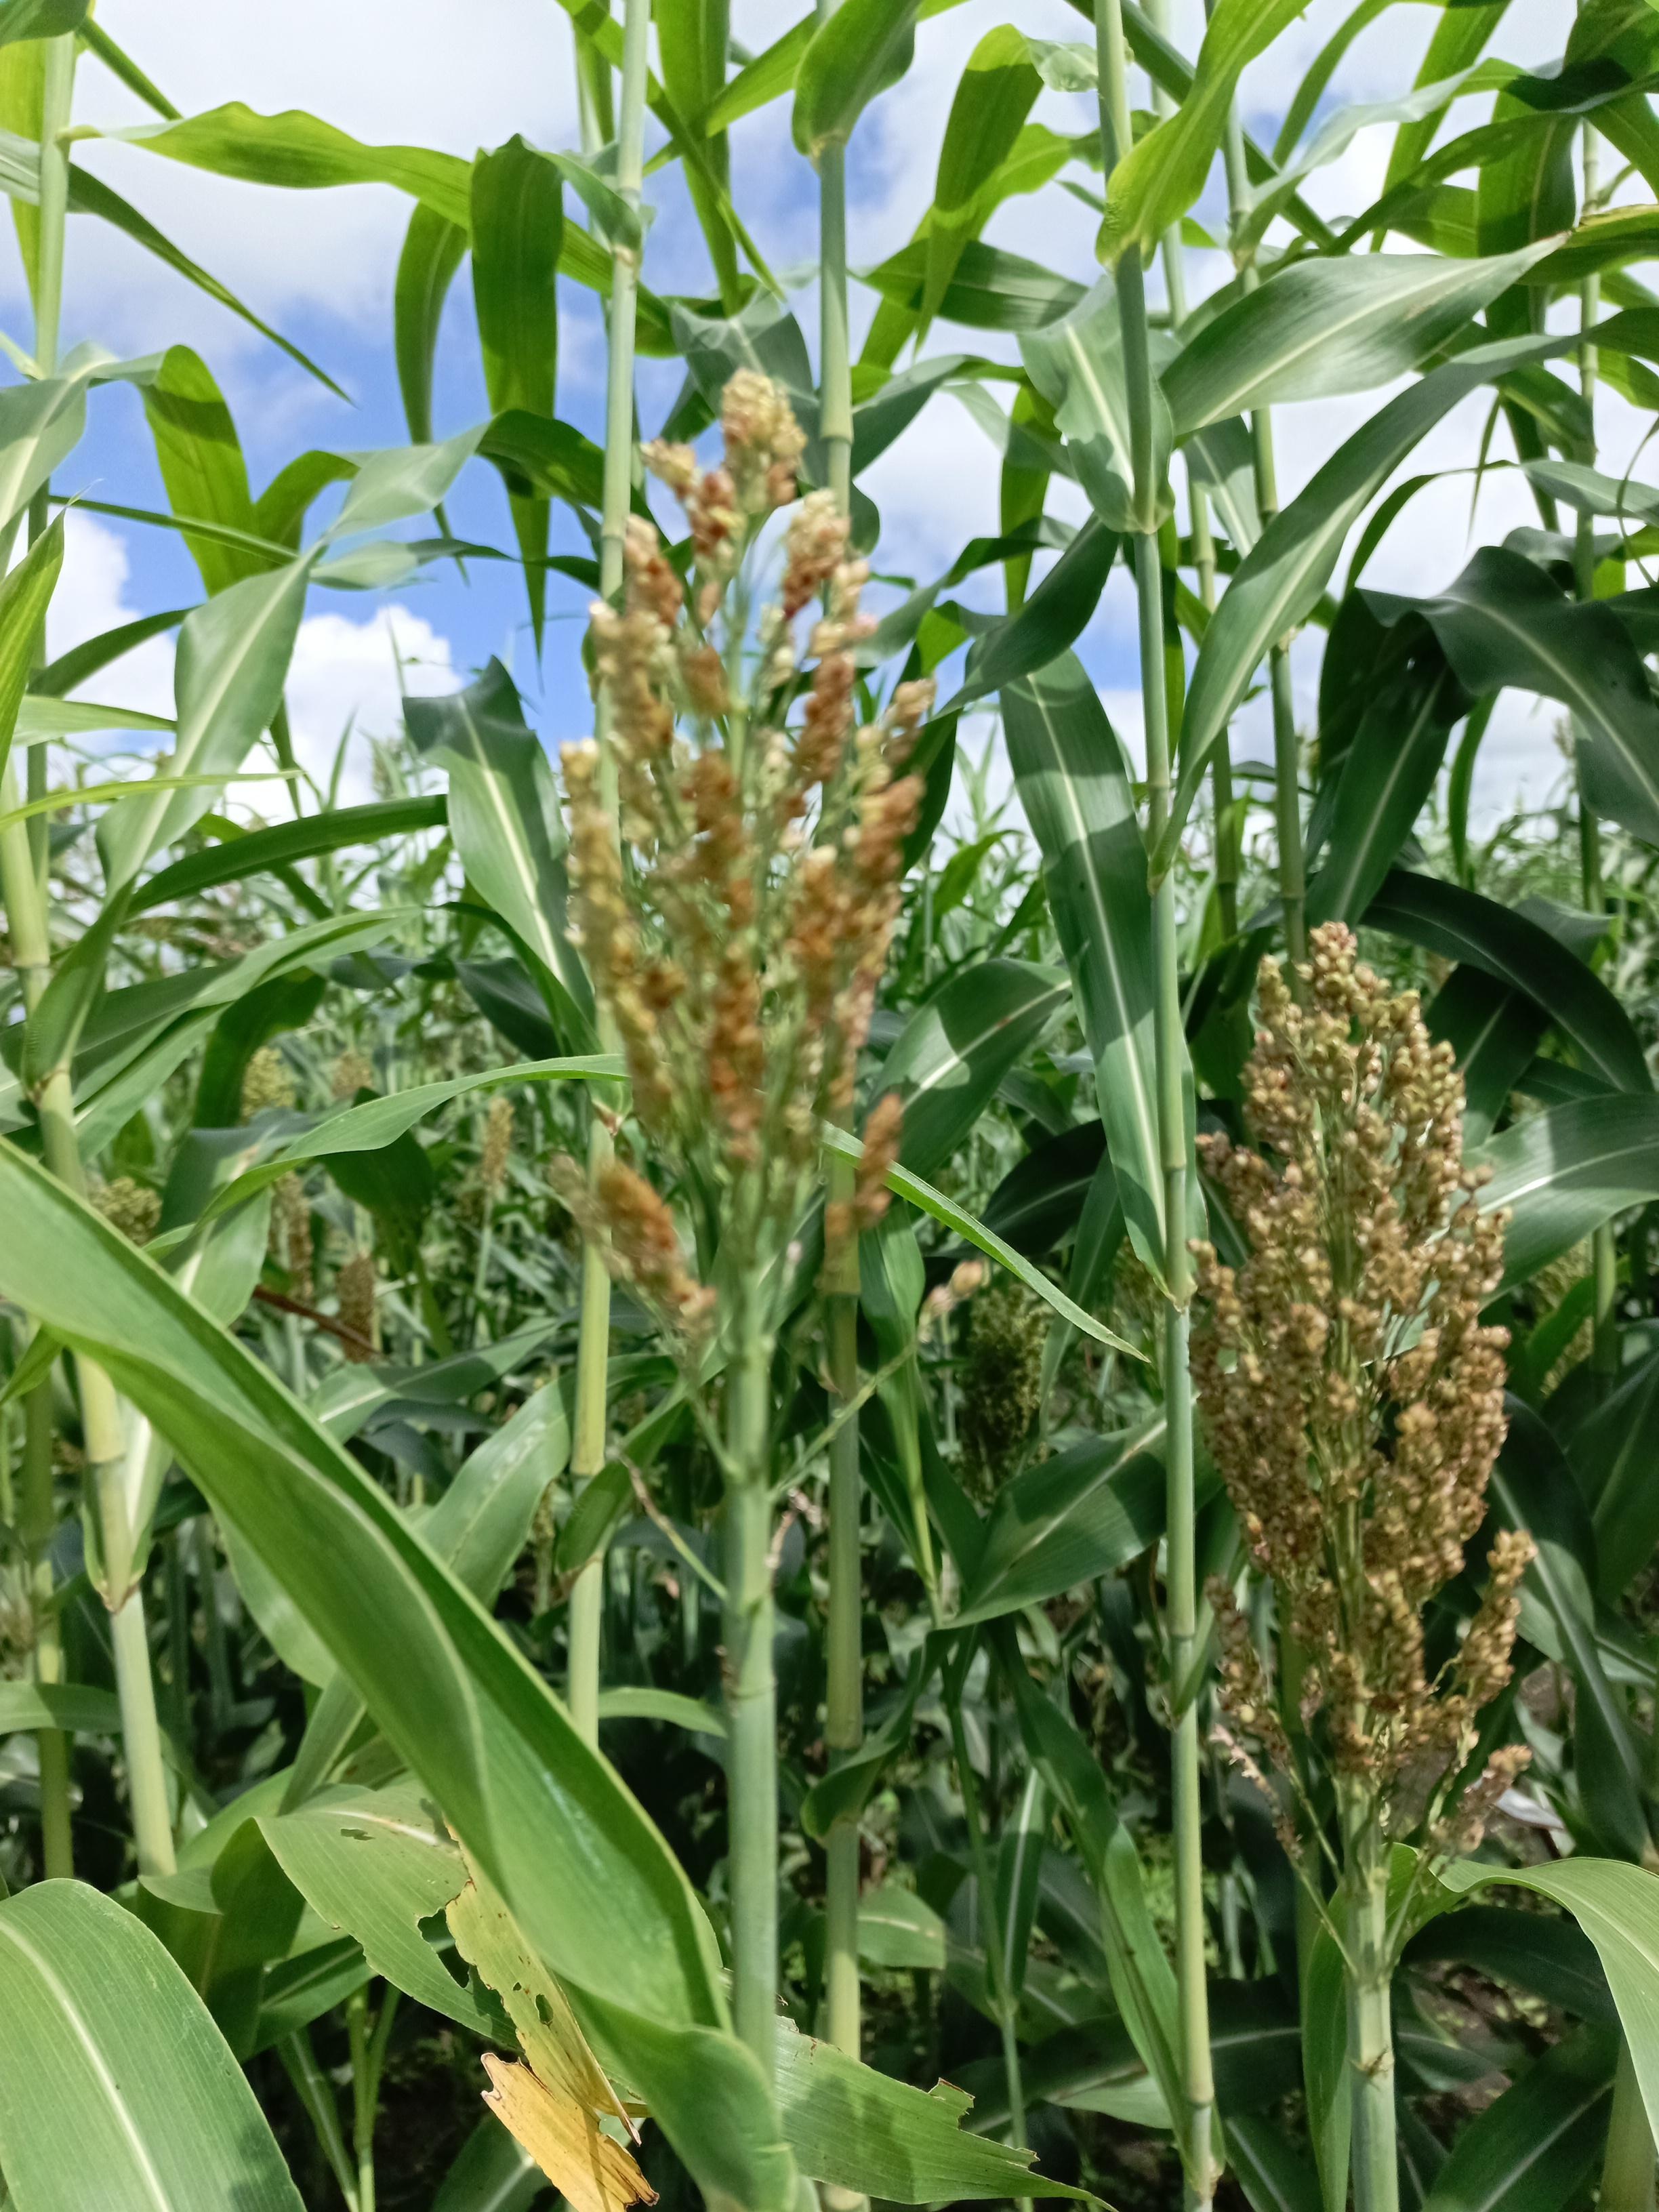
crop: sorghum
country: Tanzania
